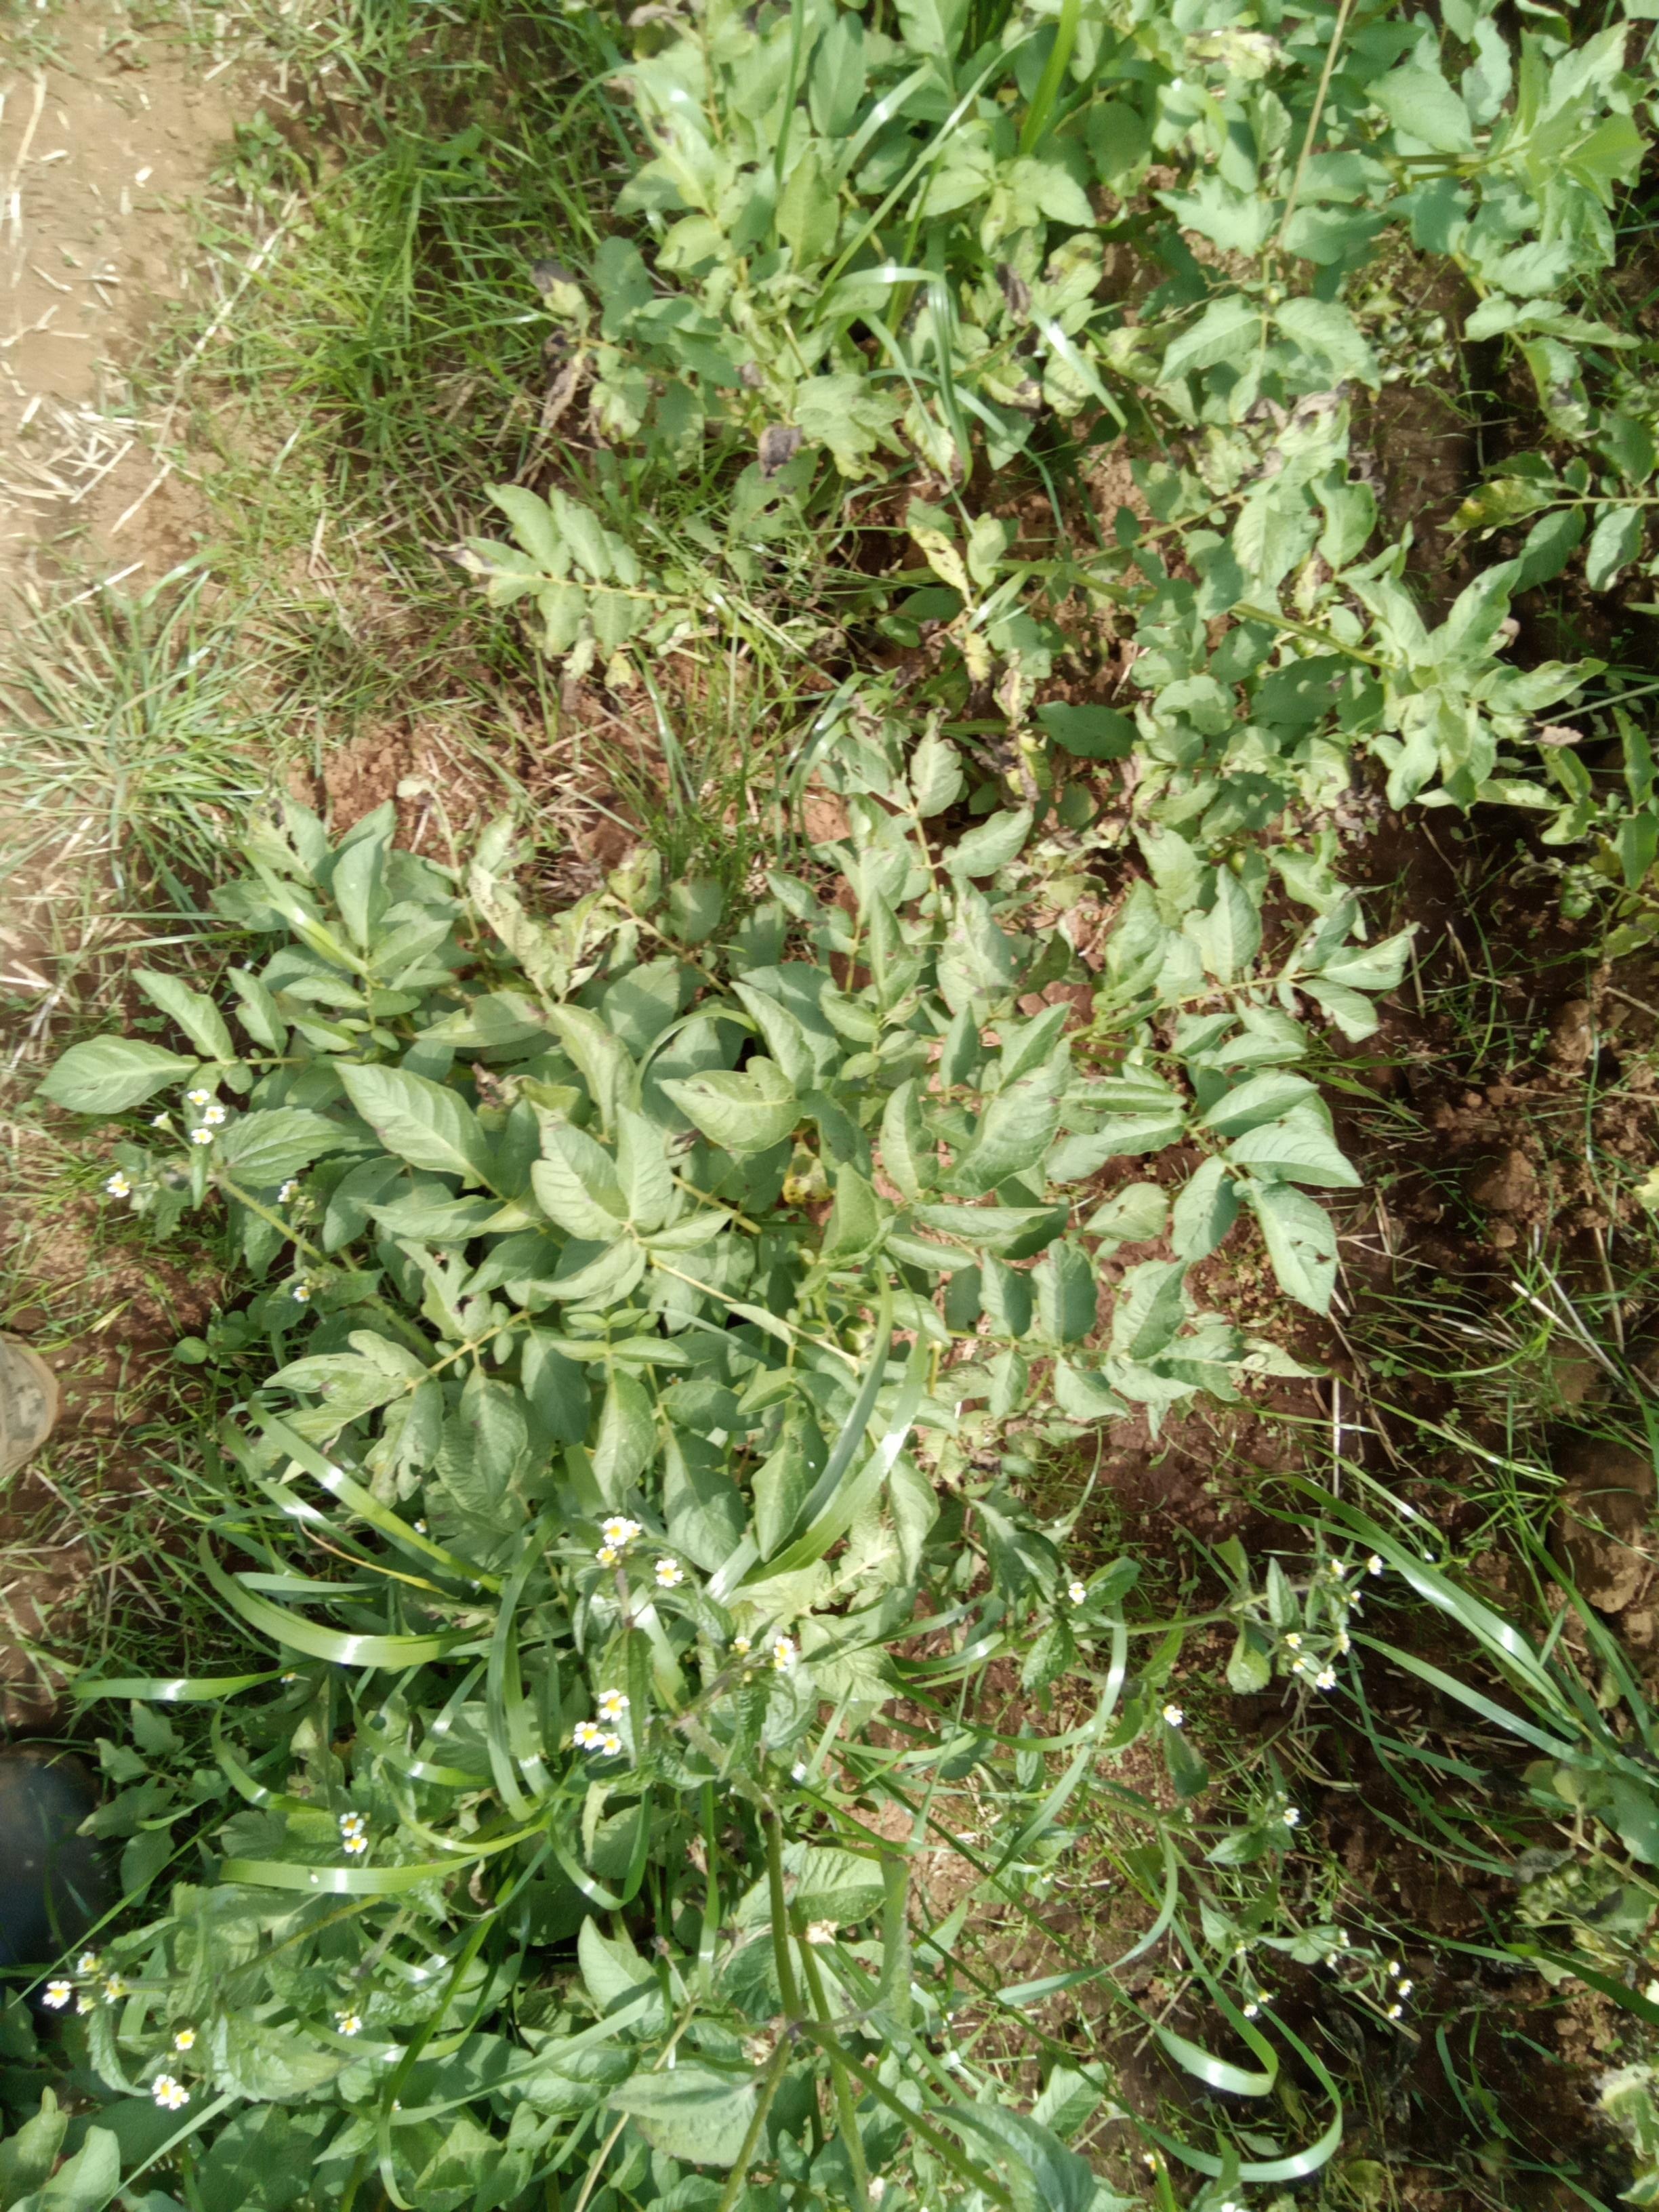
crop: potato
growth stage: vegetative
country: Kenya
